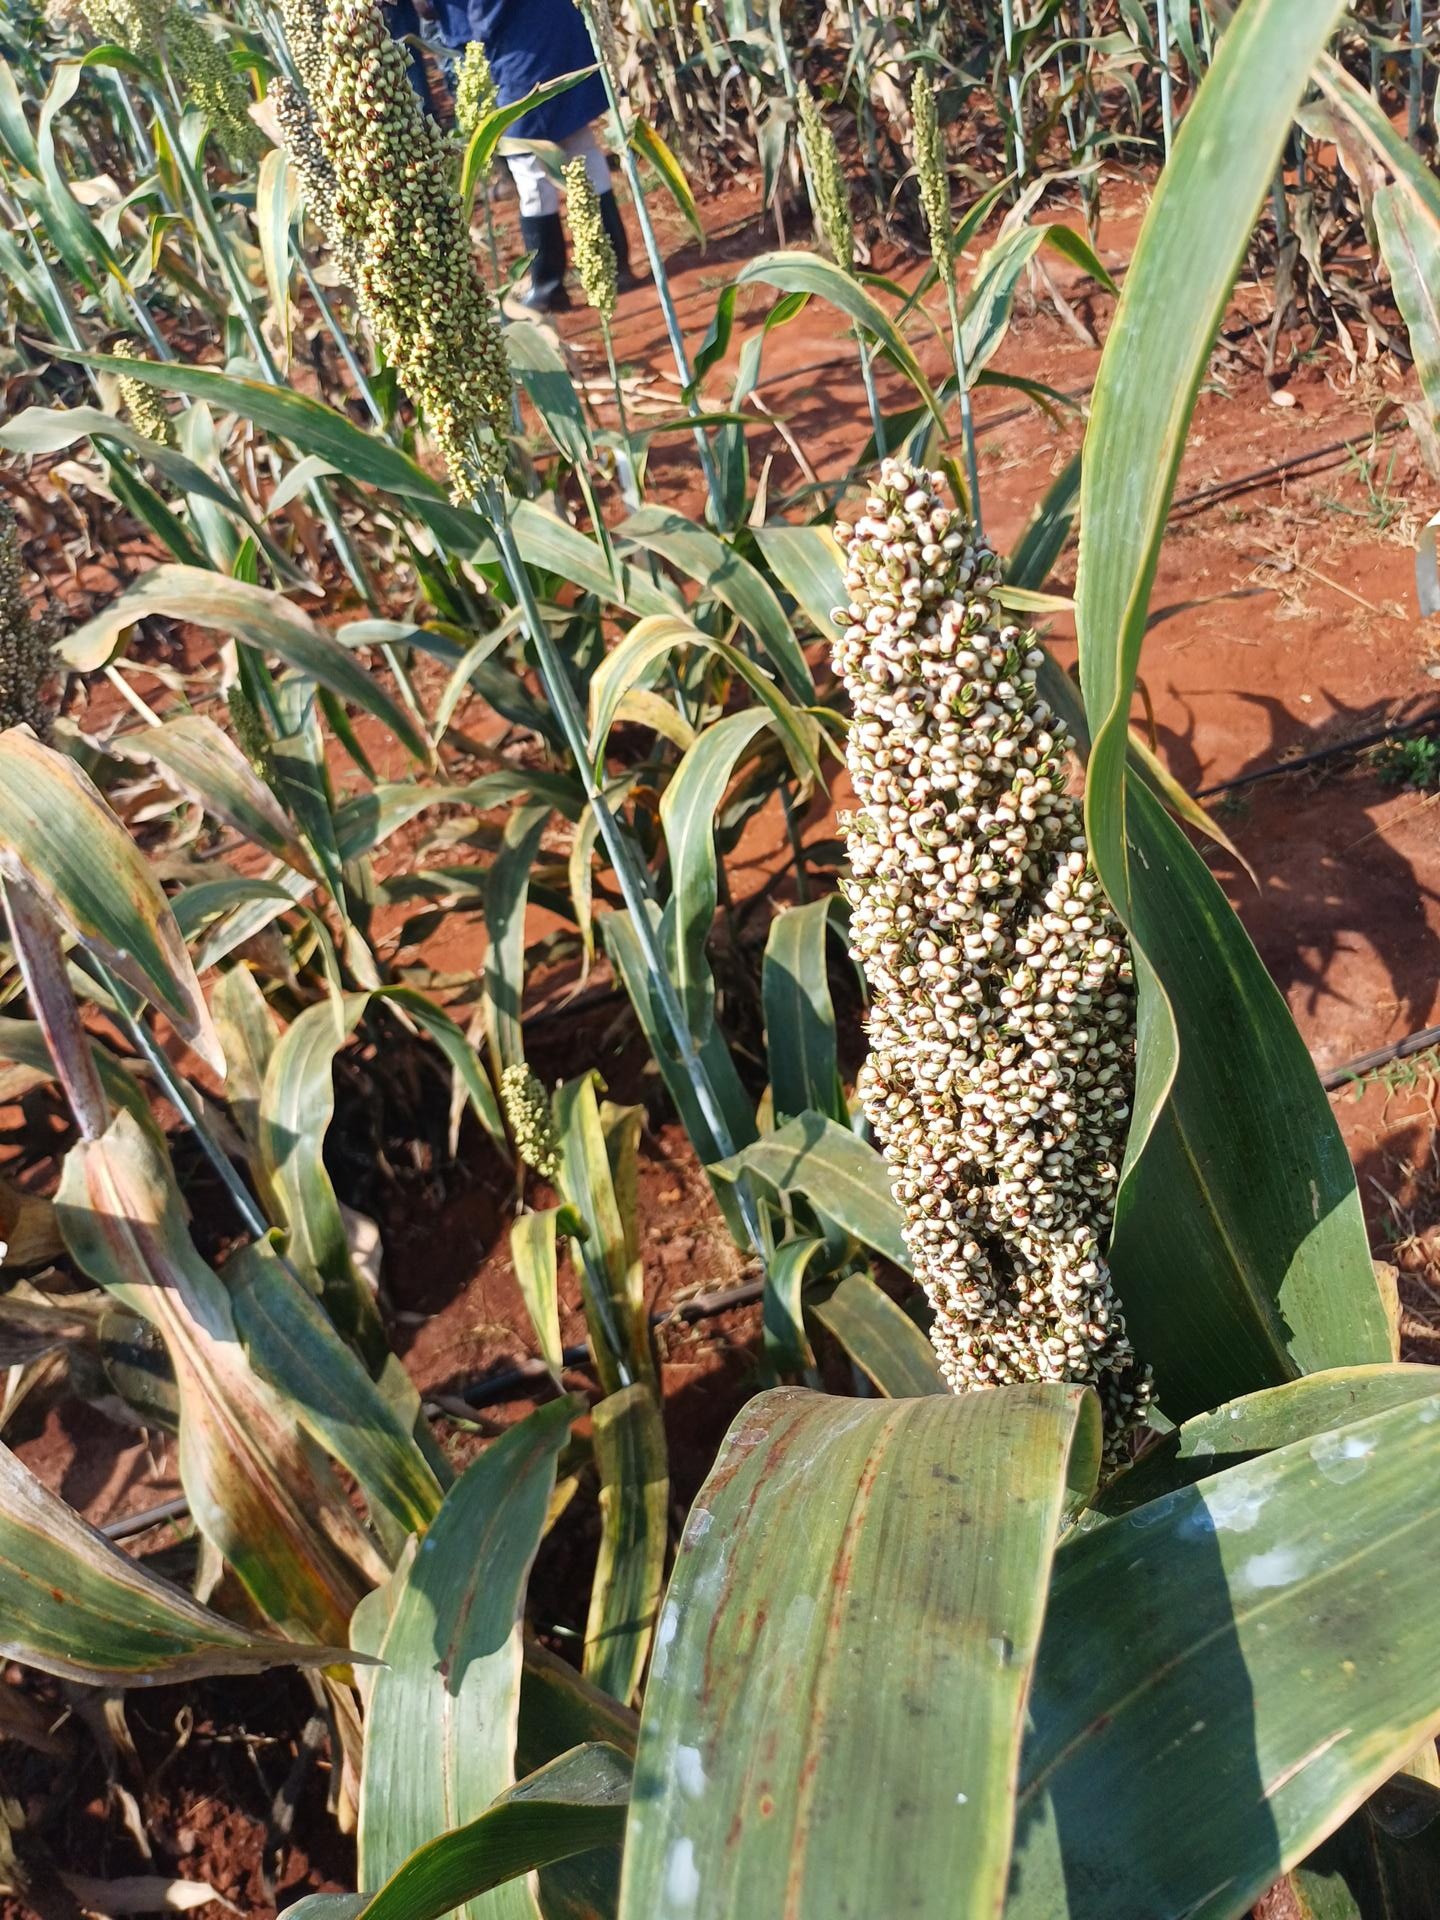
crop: sorghum
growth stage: maturity
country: Kenya
